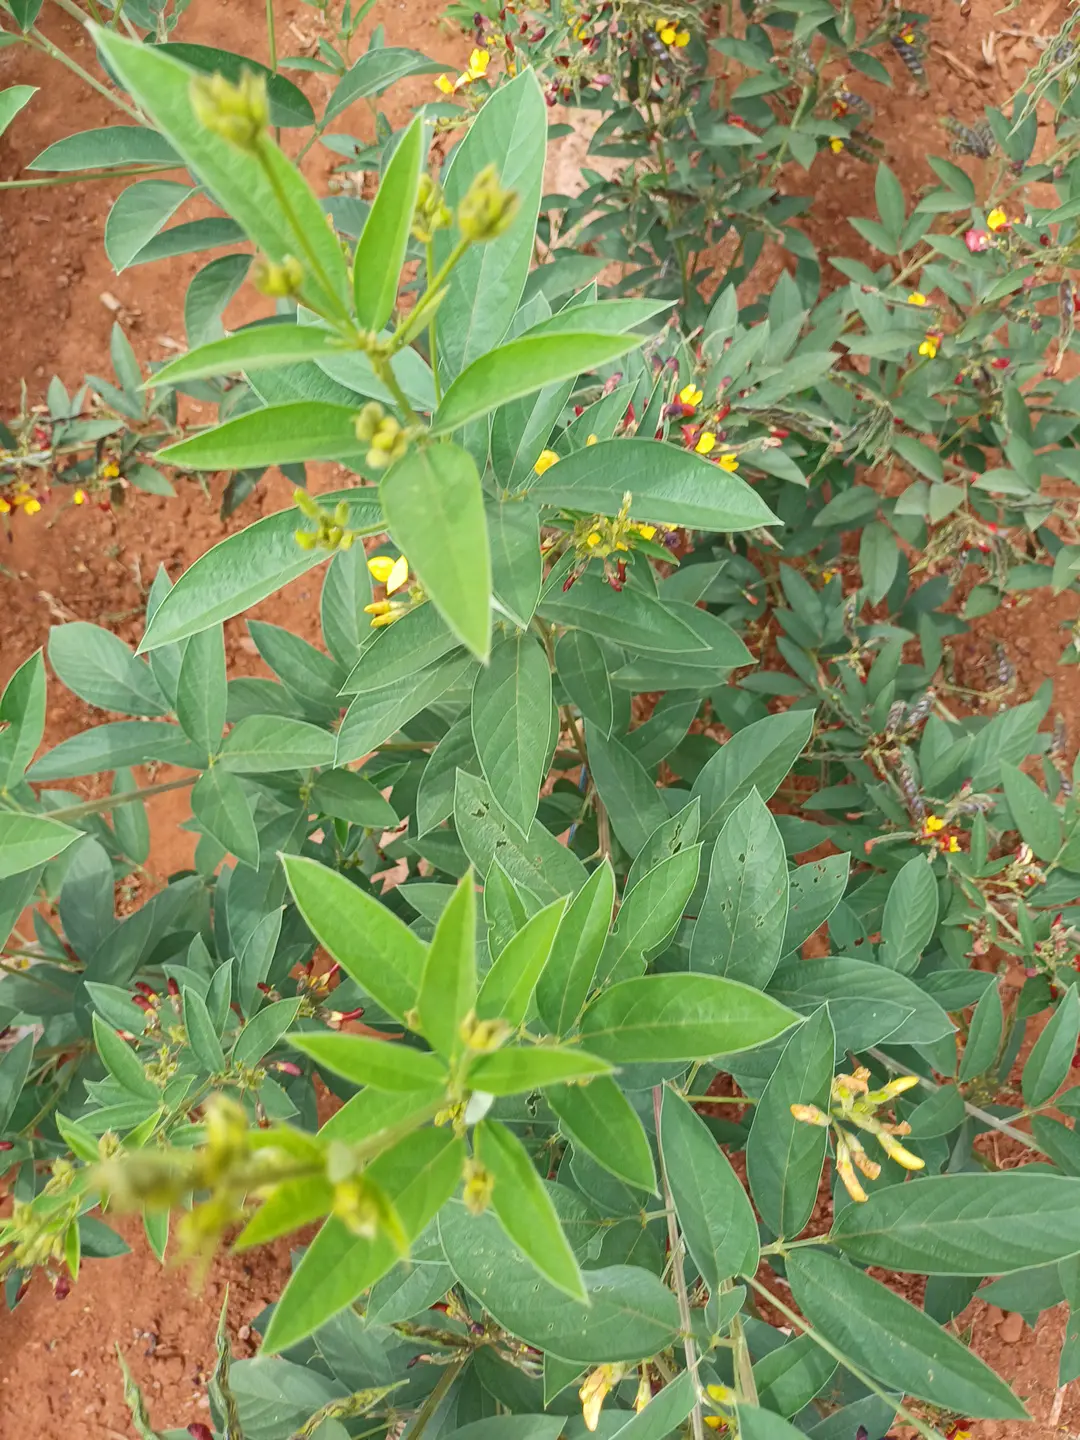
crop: pigeonpea
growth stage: development pod
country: Kenya
